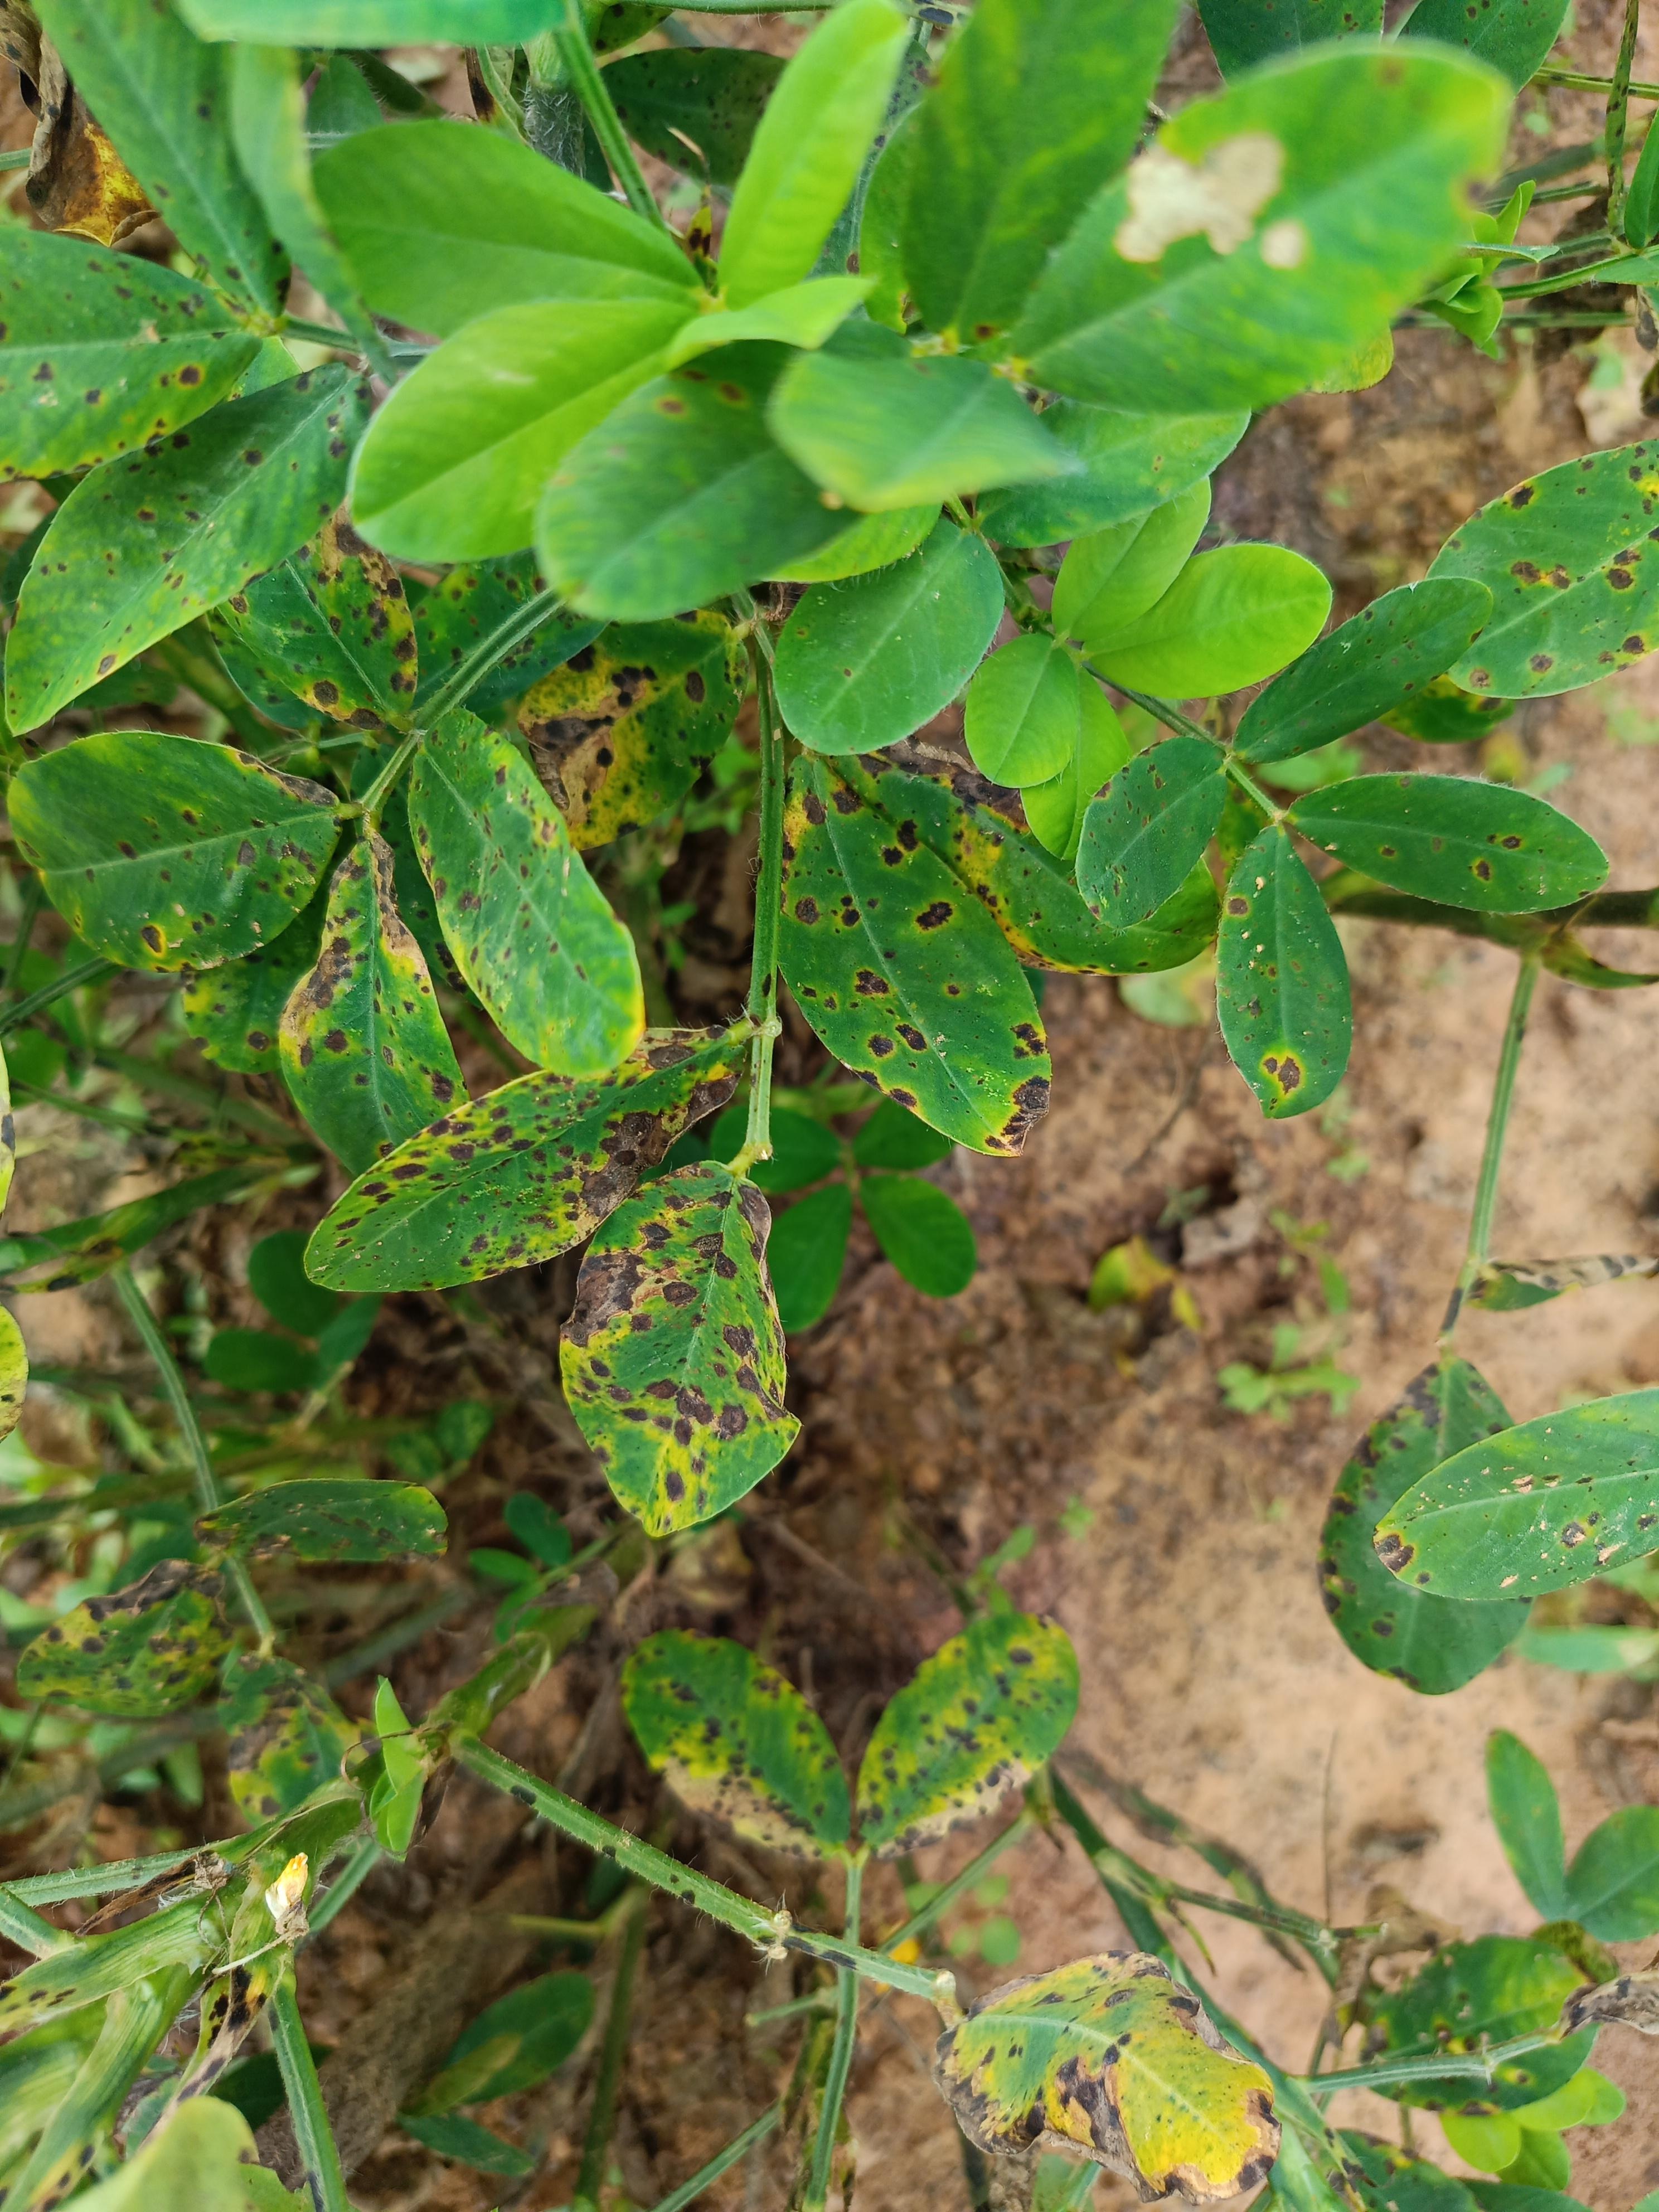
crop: groundnut
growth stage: development pod
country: Ghana
